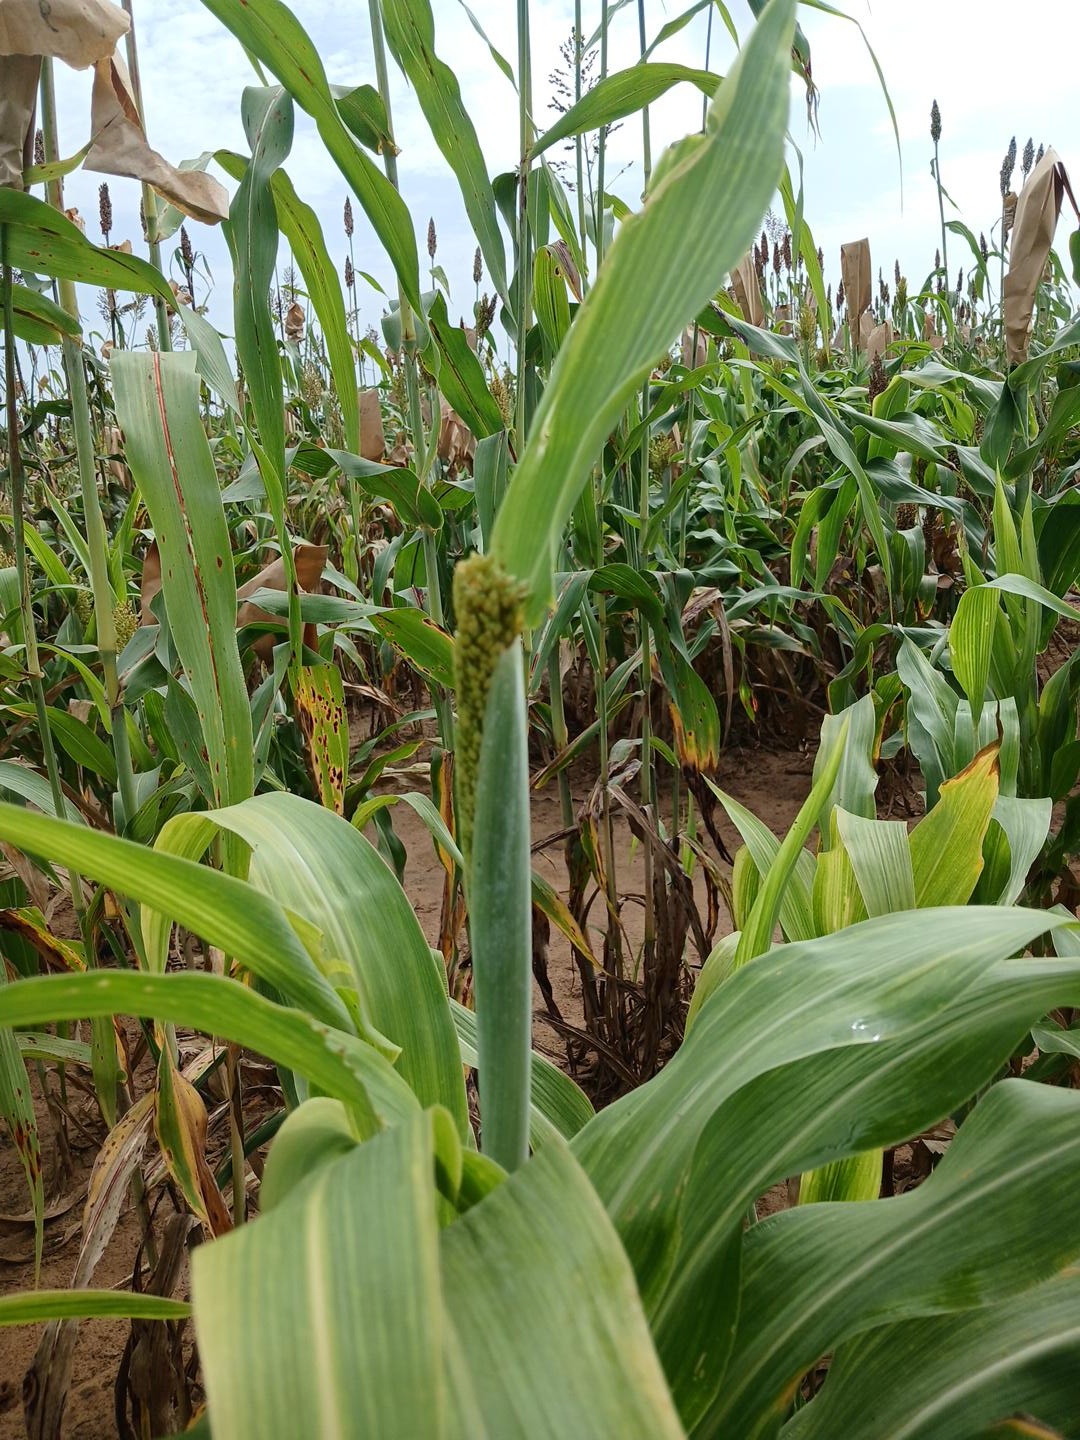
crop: sorghum
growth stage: flowering
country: Senegal
